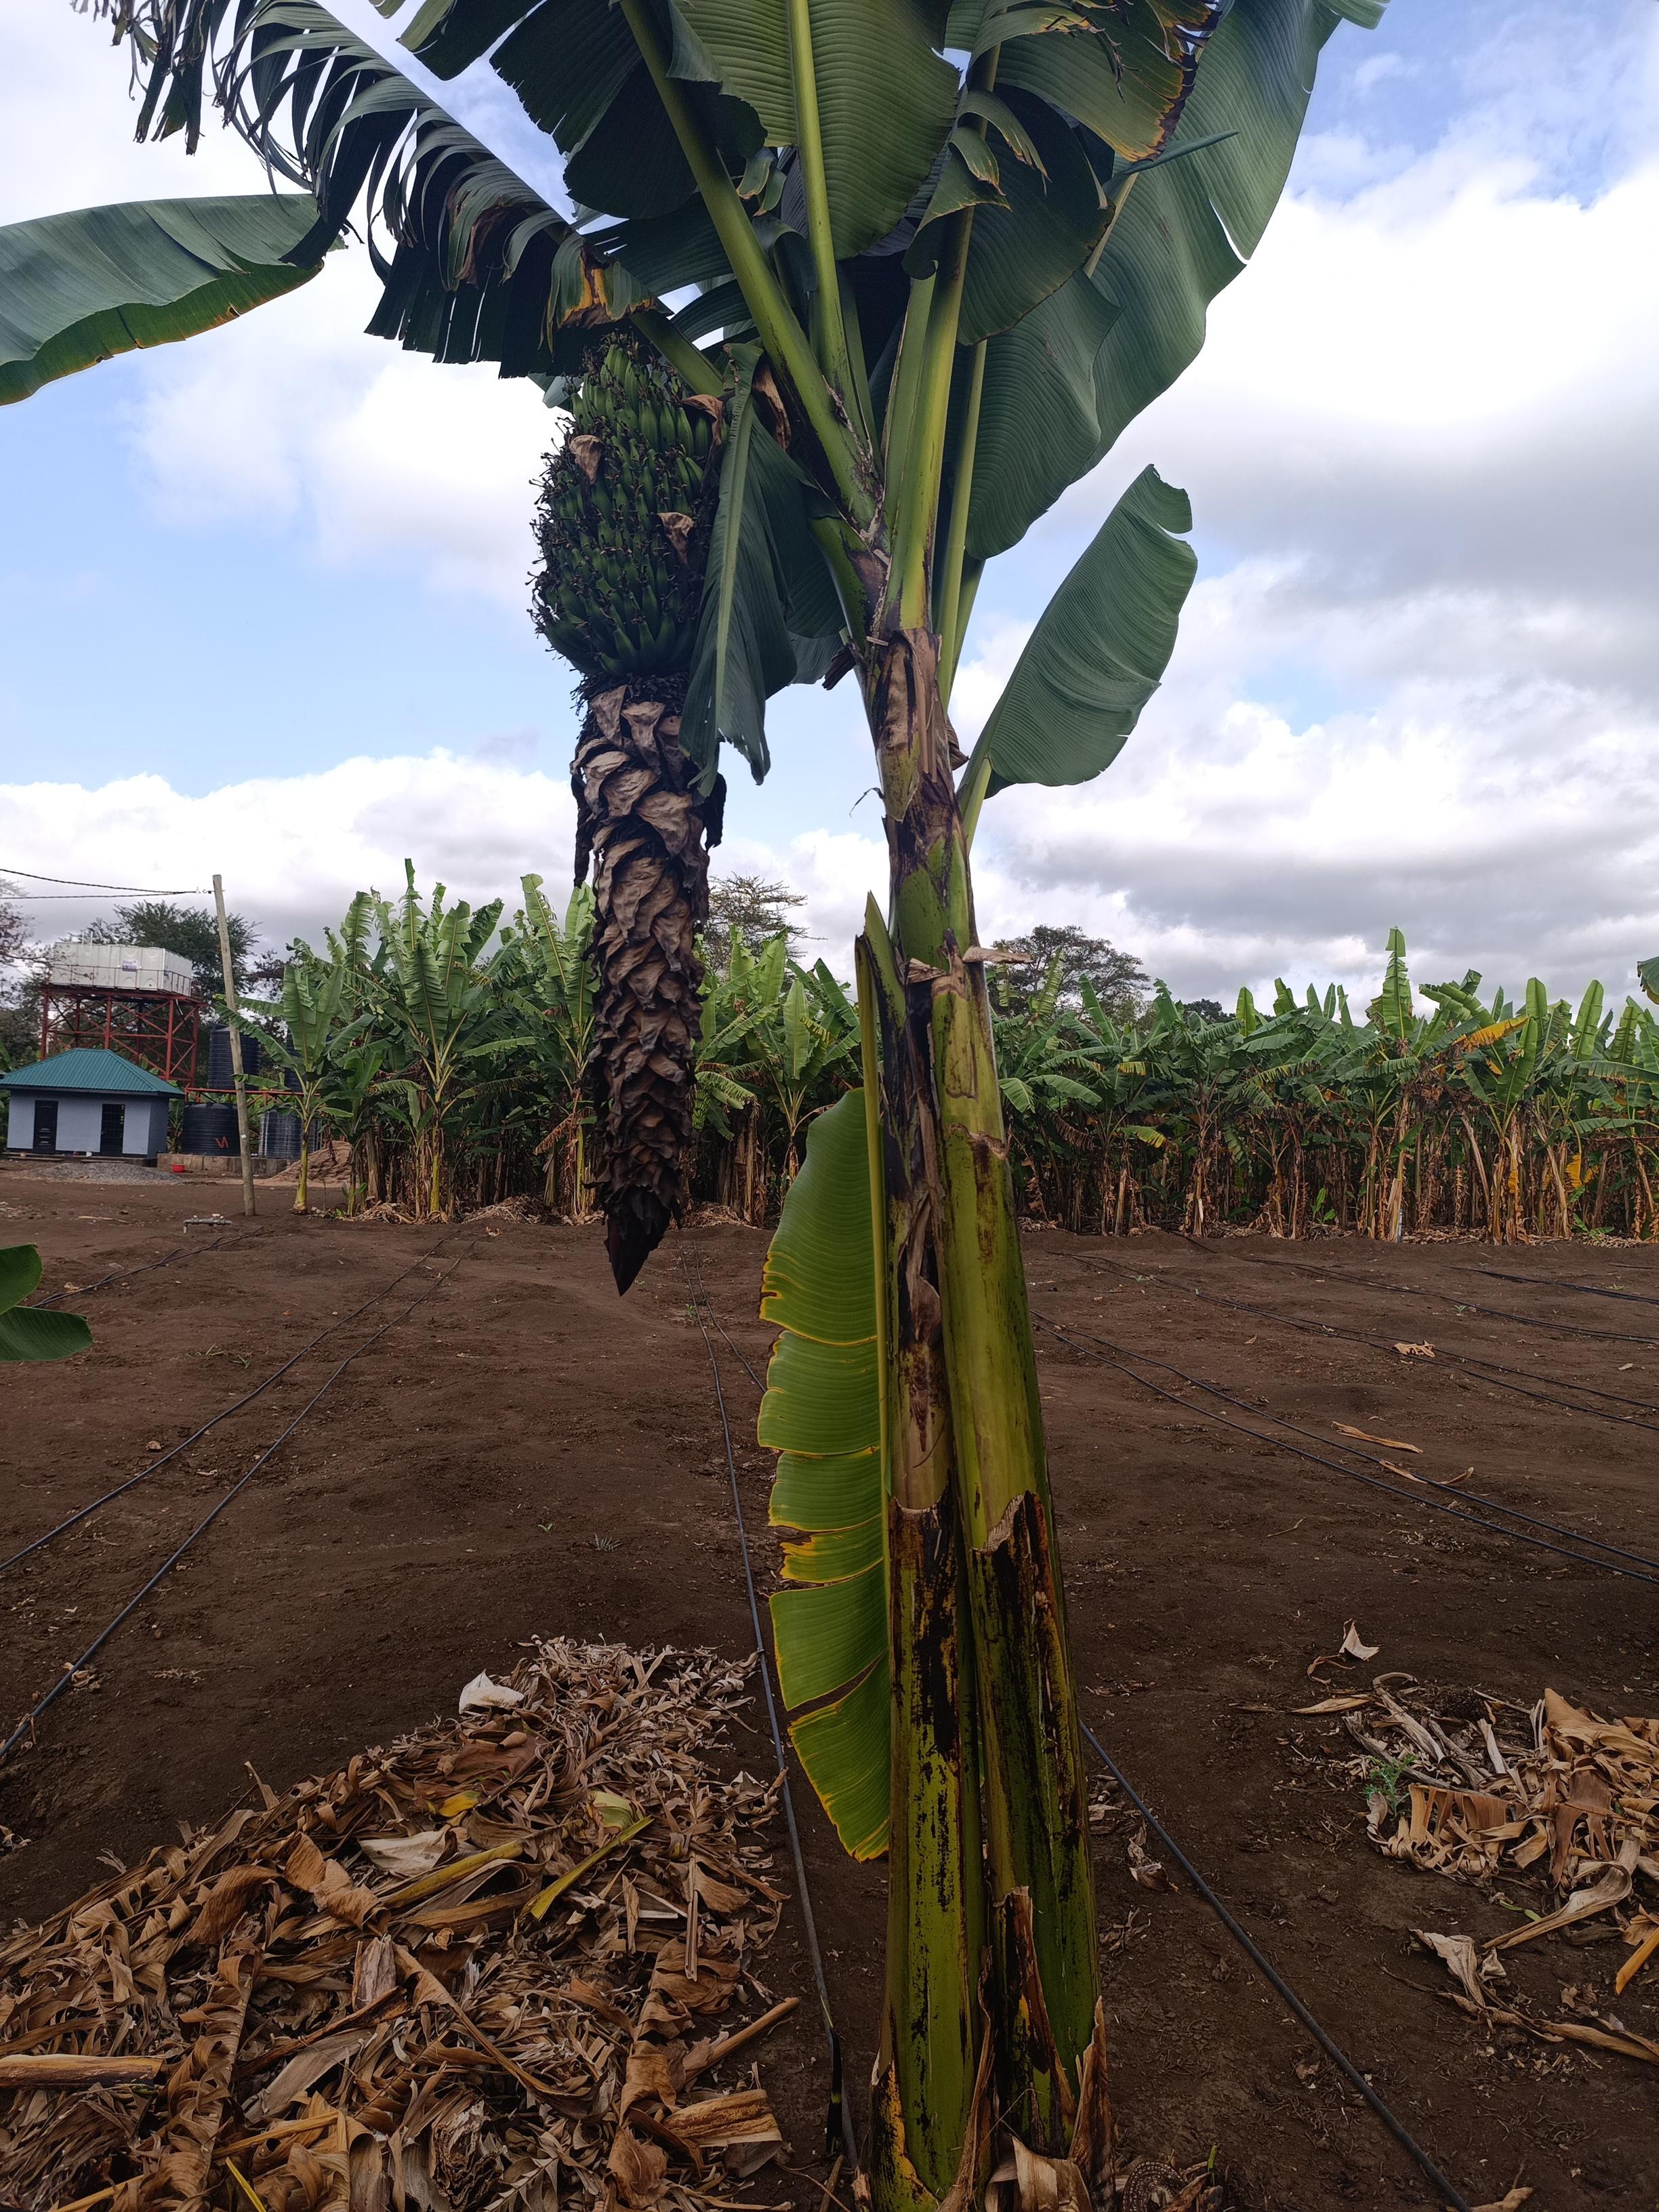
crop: banana
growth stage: development fruit
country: Tanzania
